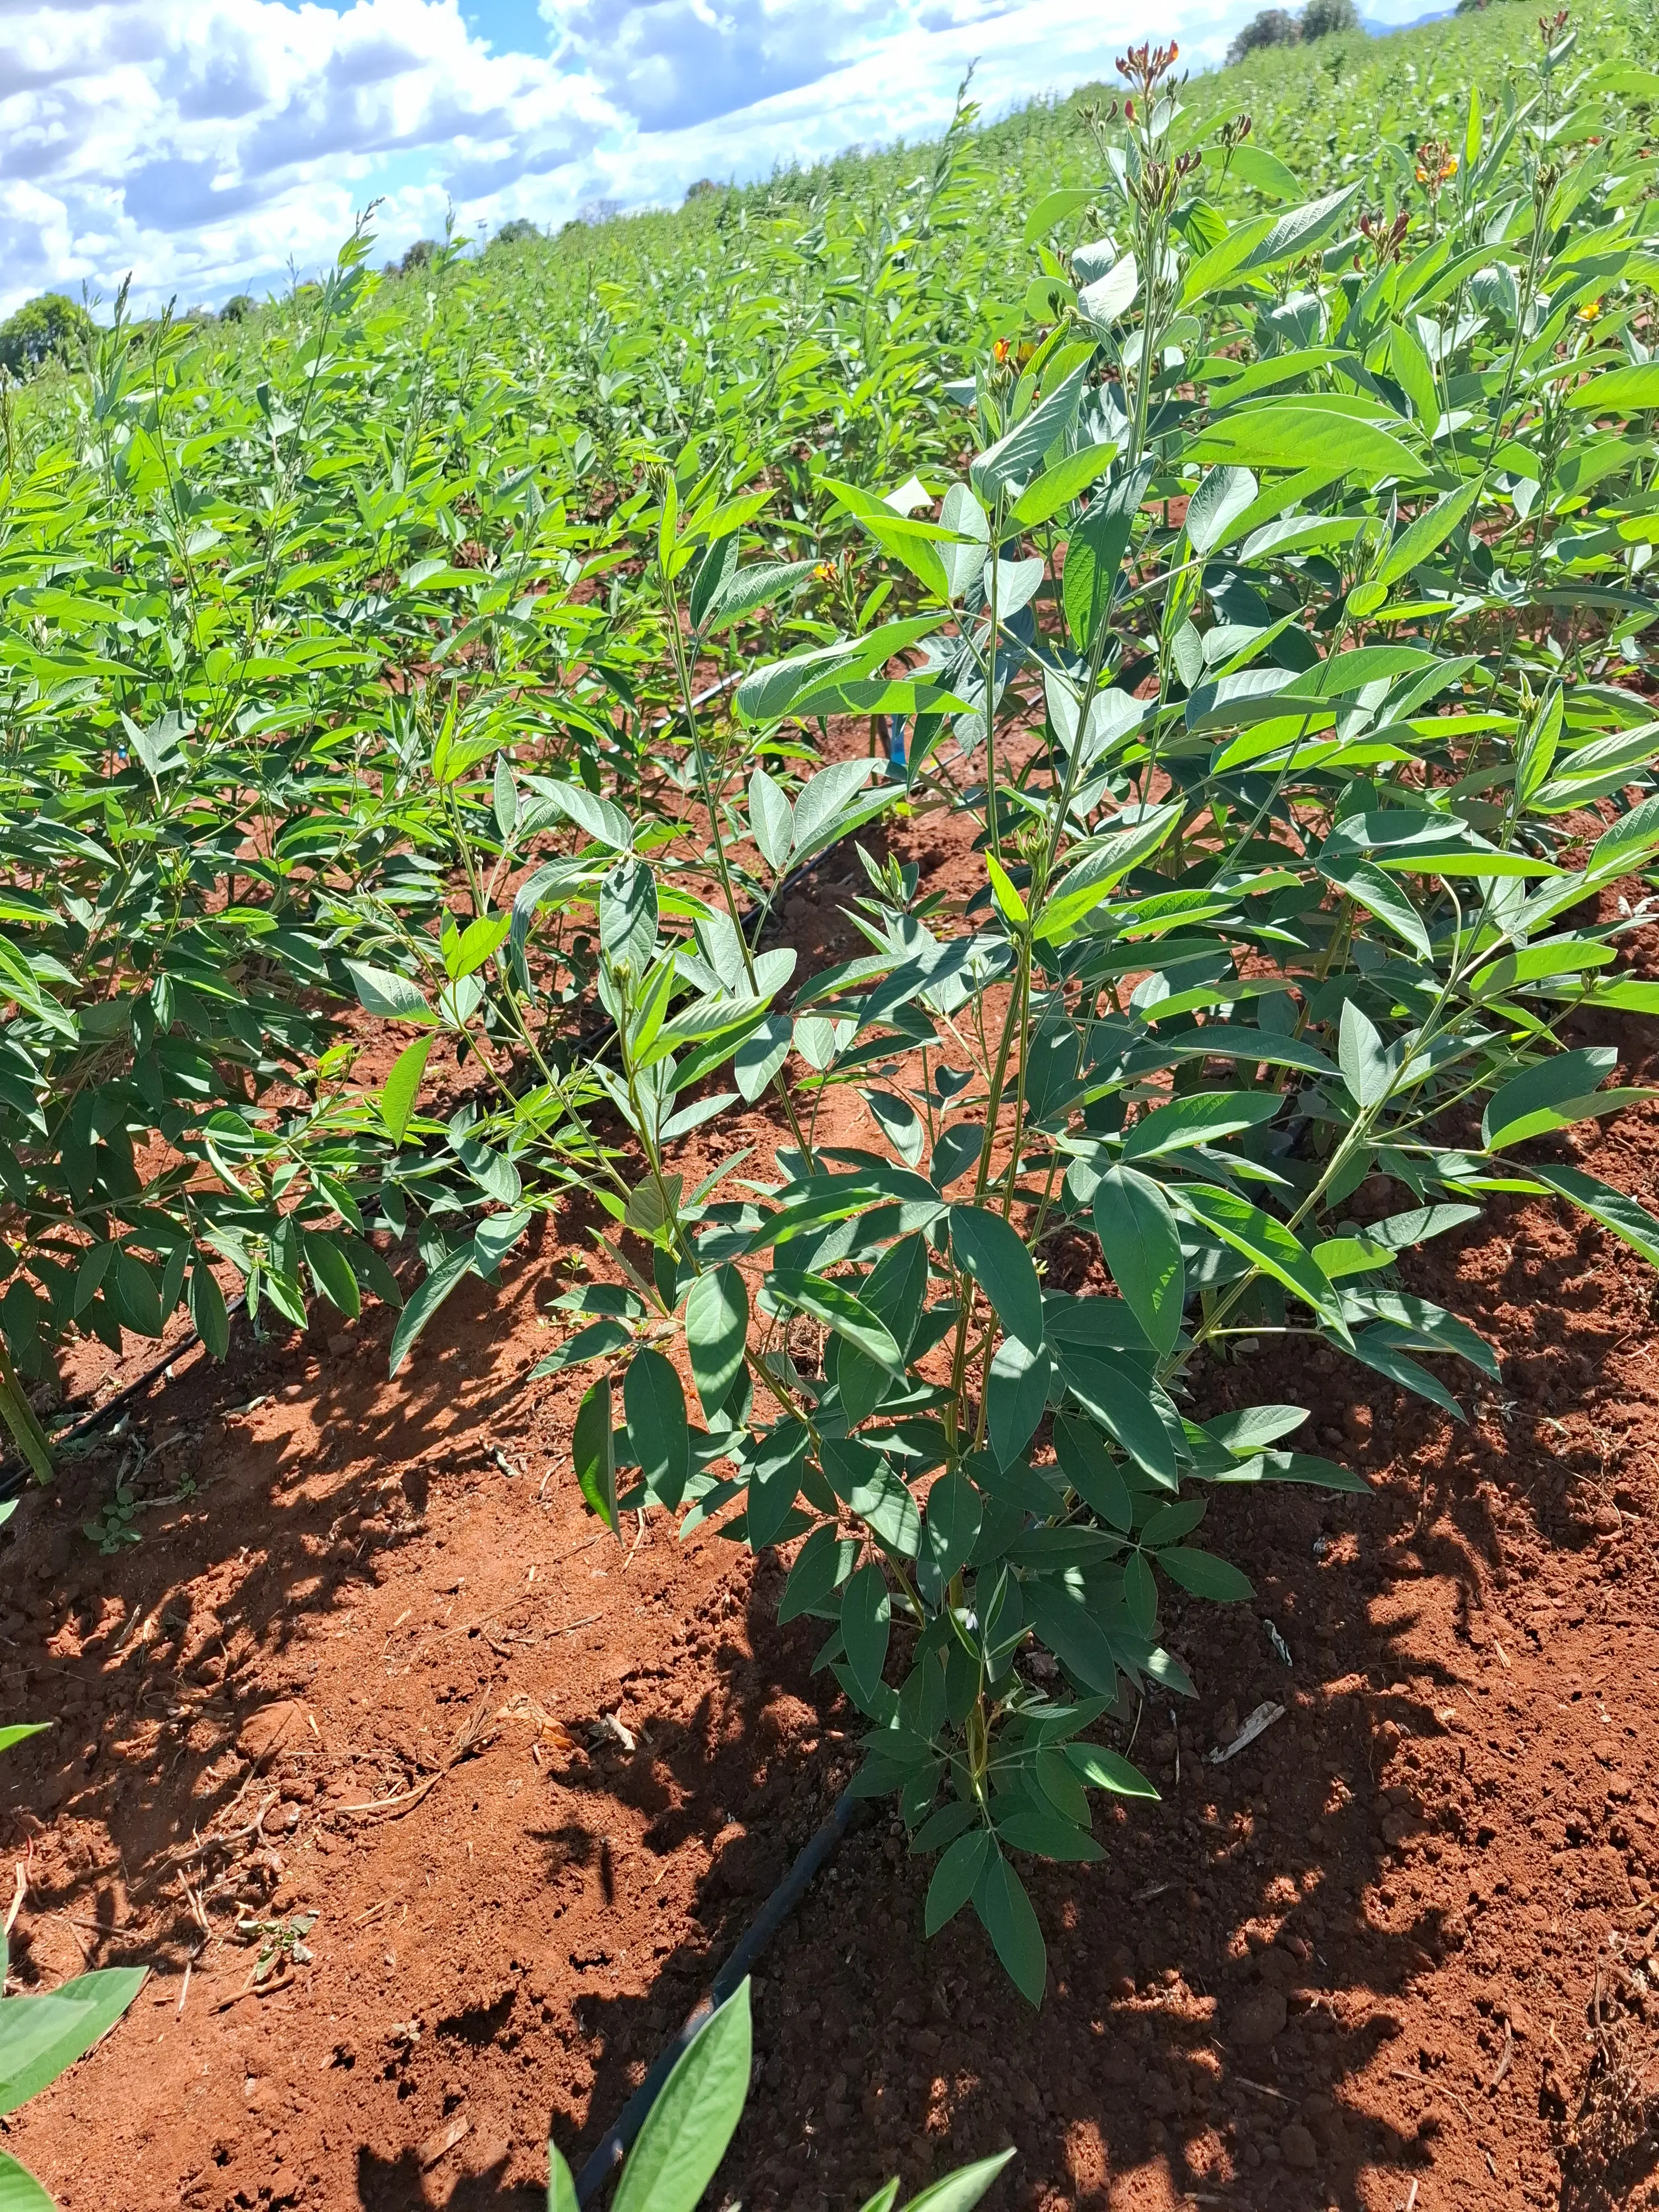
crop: pigeonpea
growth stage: flowering
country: Kenya
